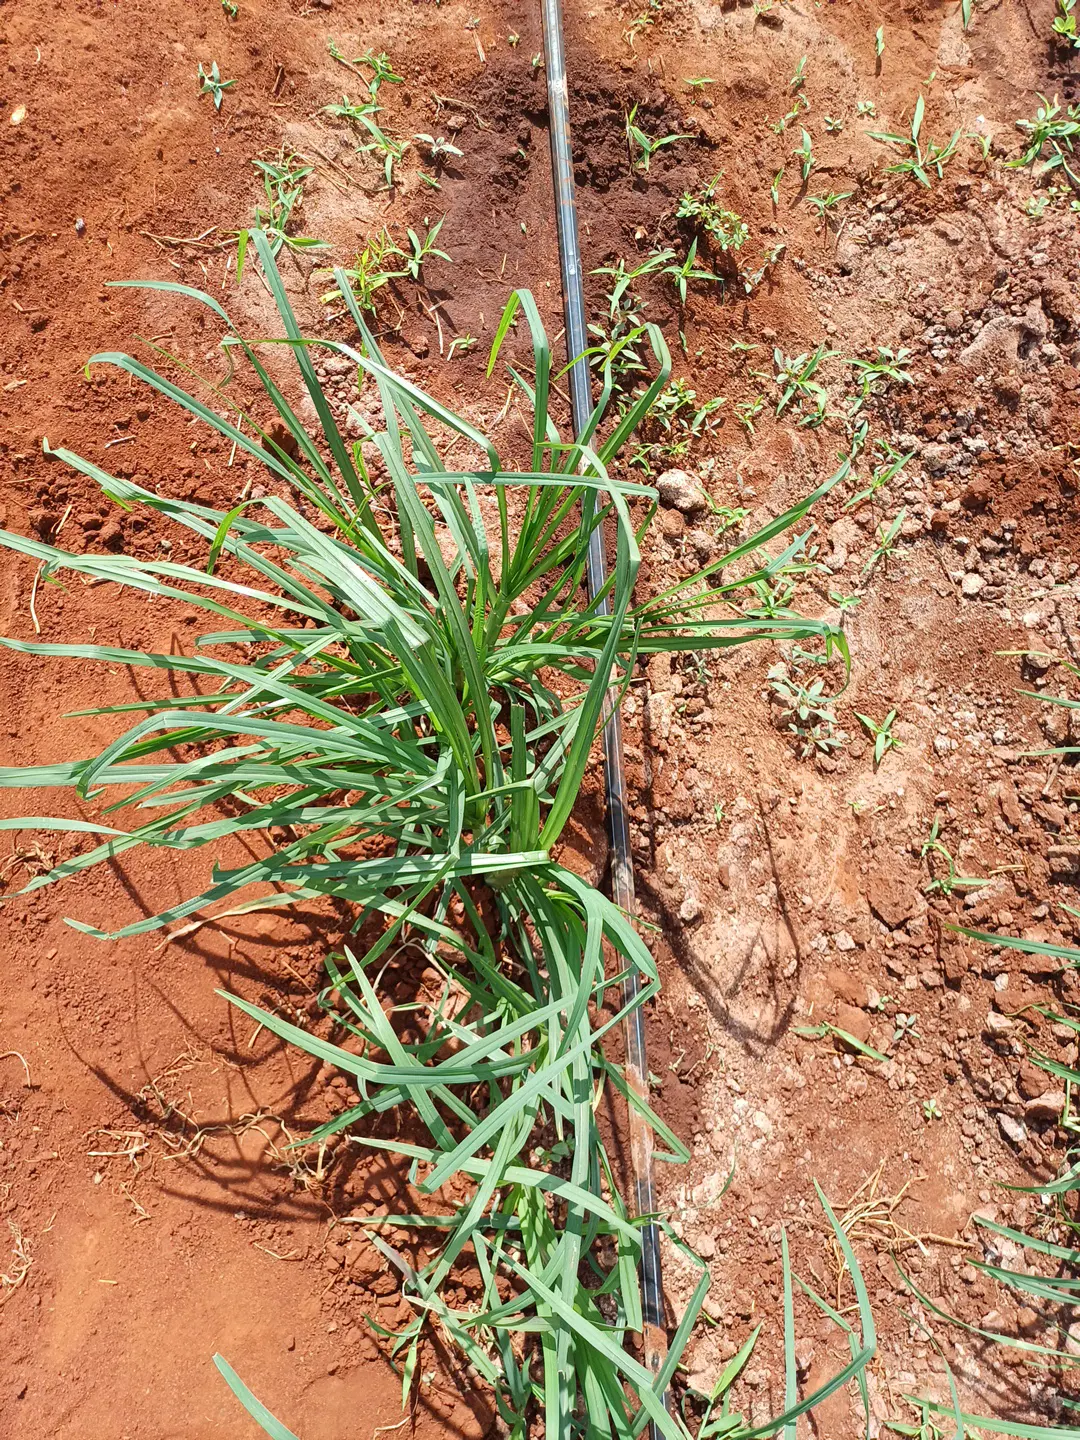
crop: finger millet
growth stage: elongation stem
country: Kenya
